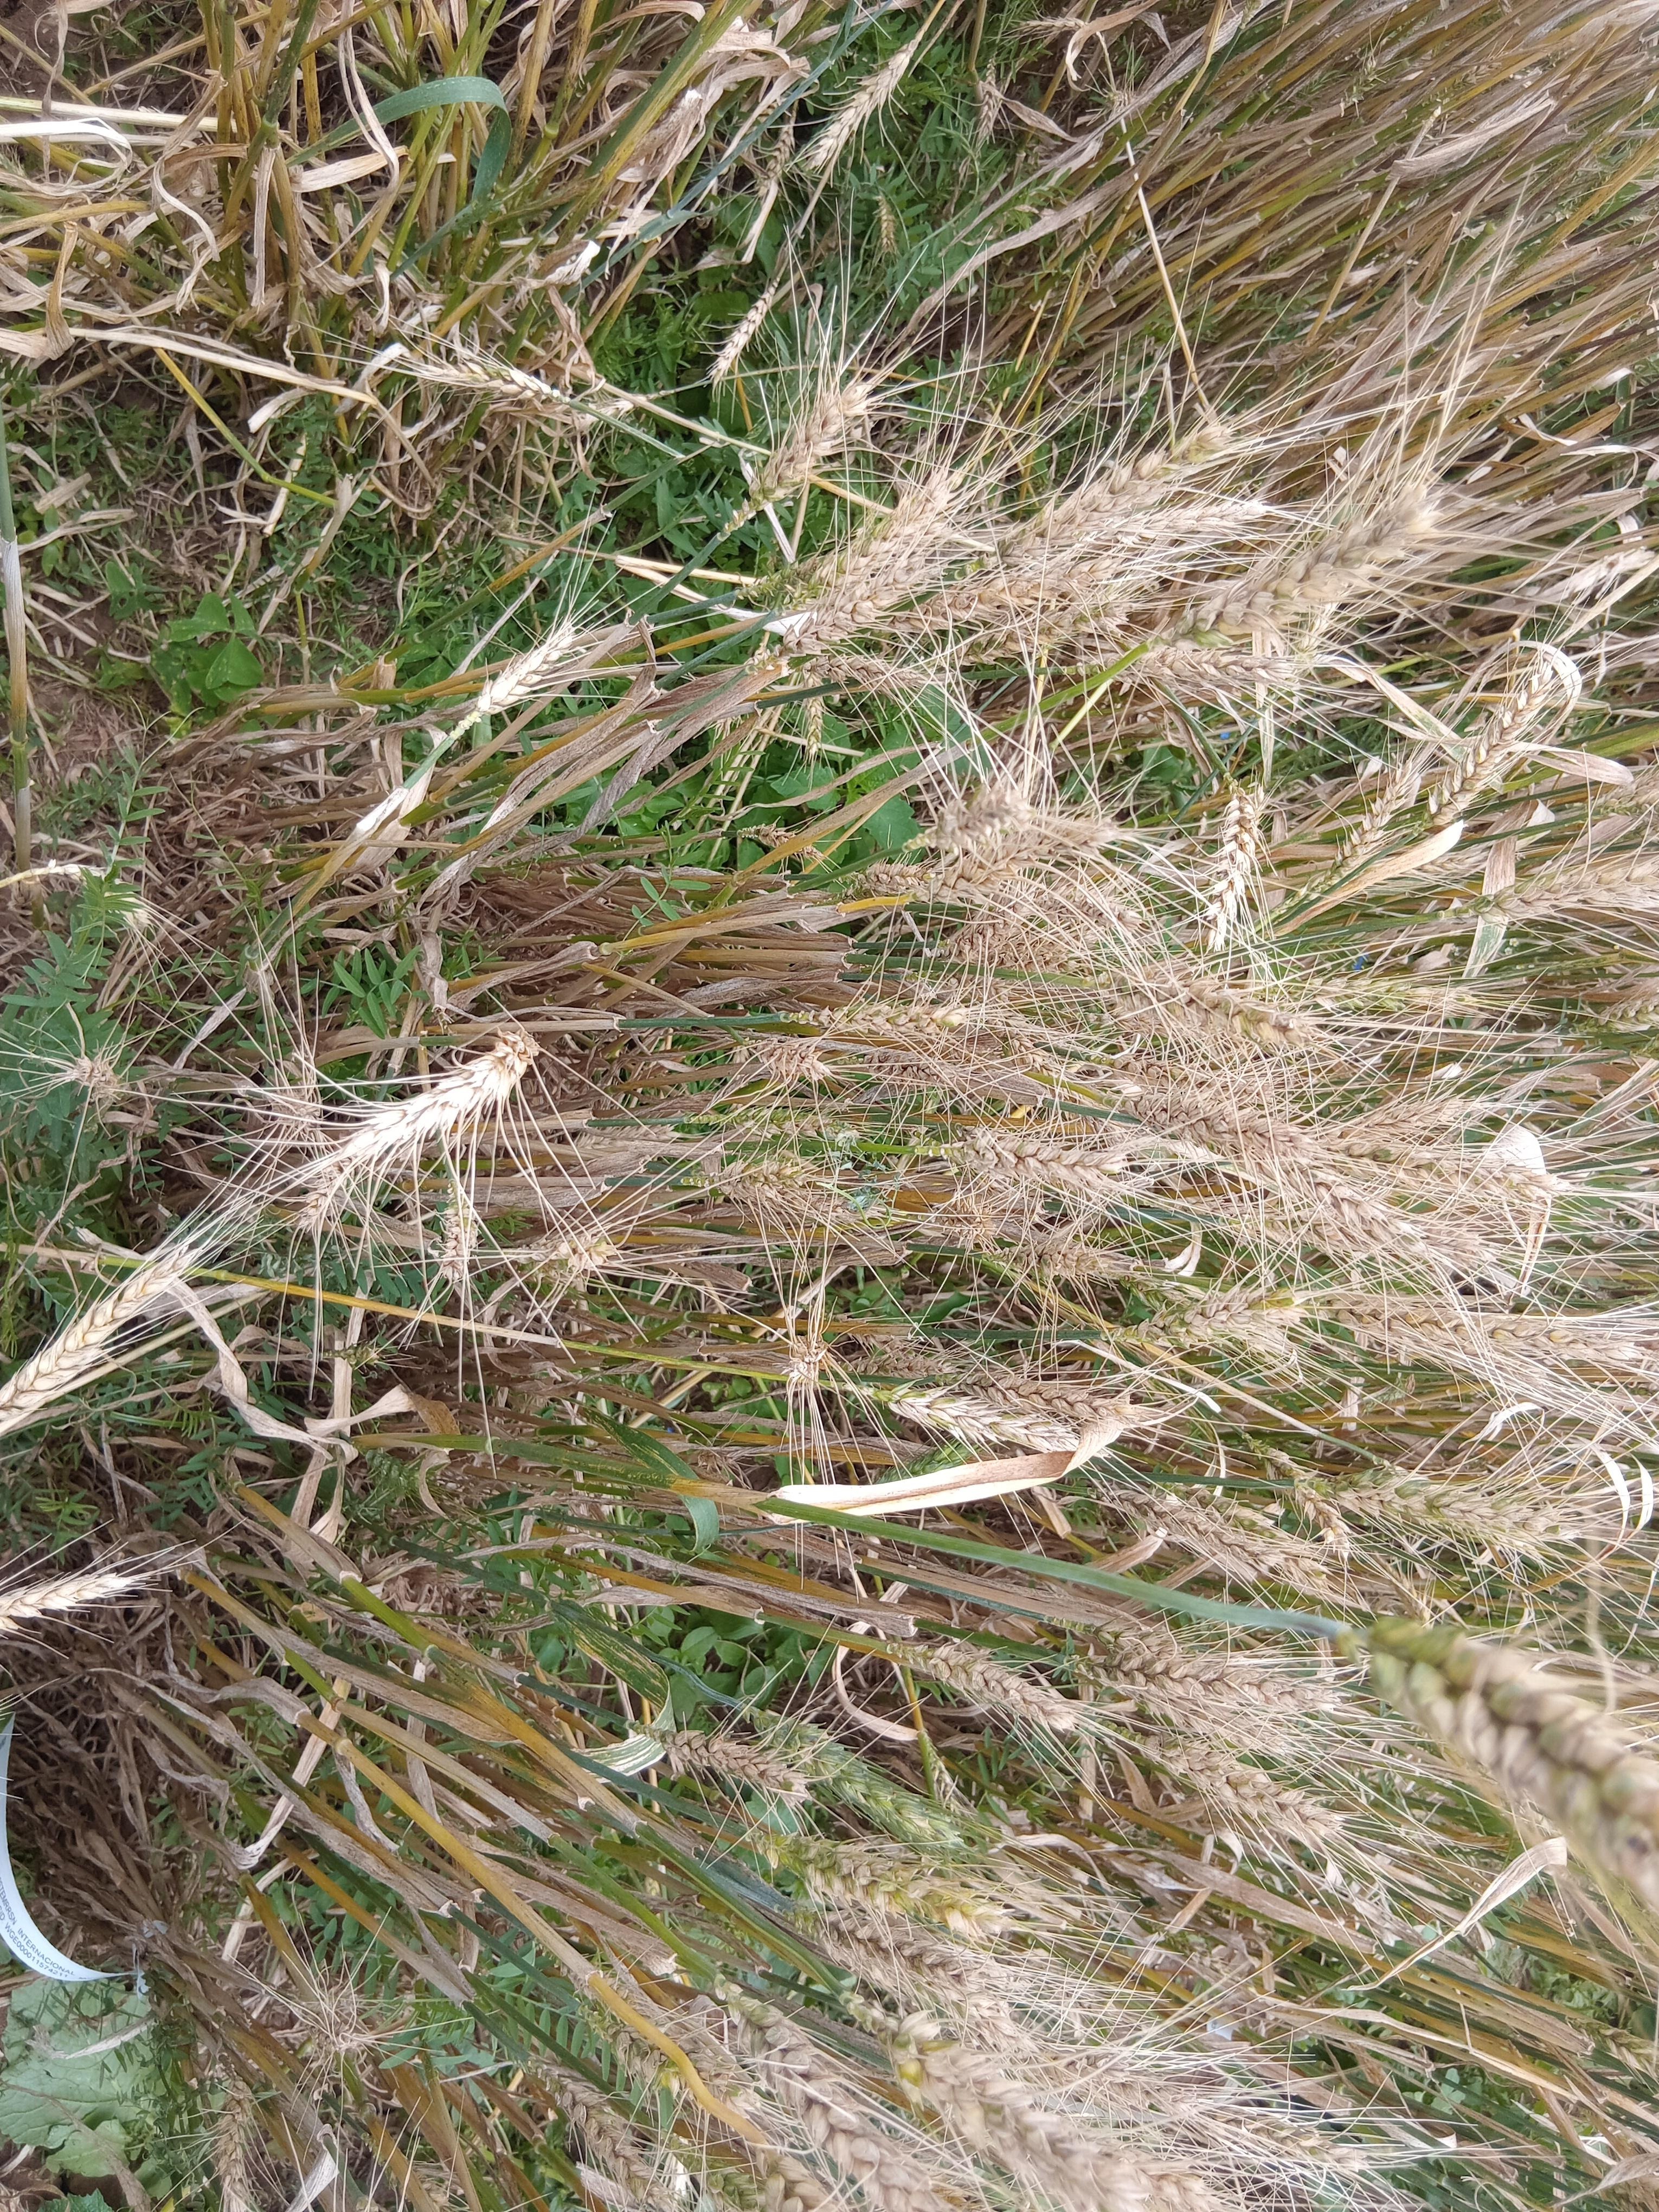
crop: wheat
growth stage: maturity
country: Kenya
